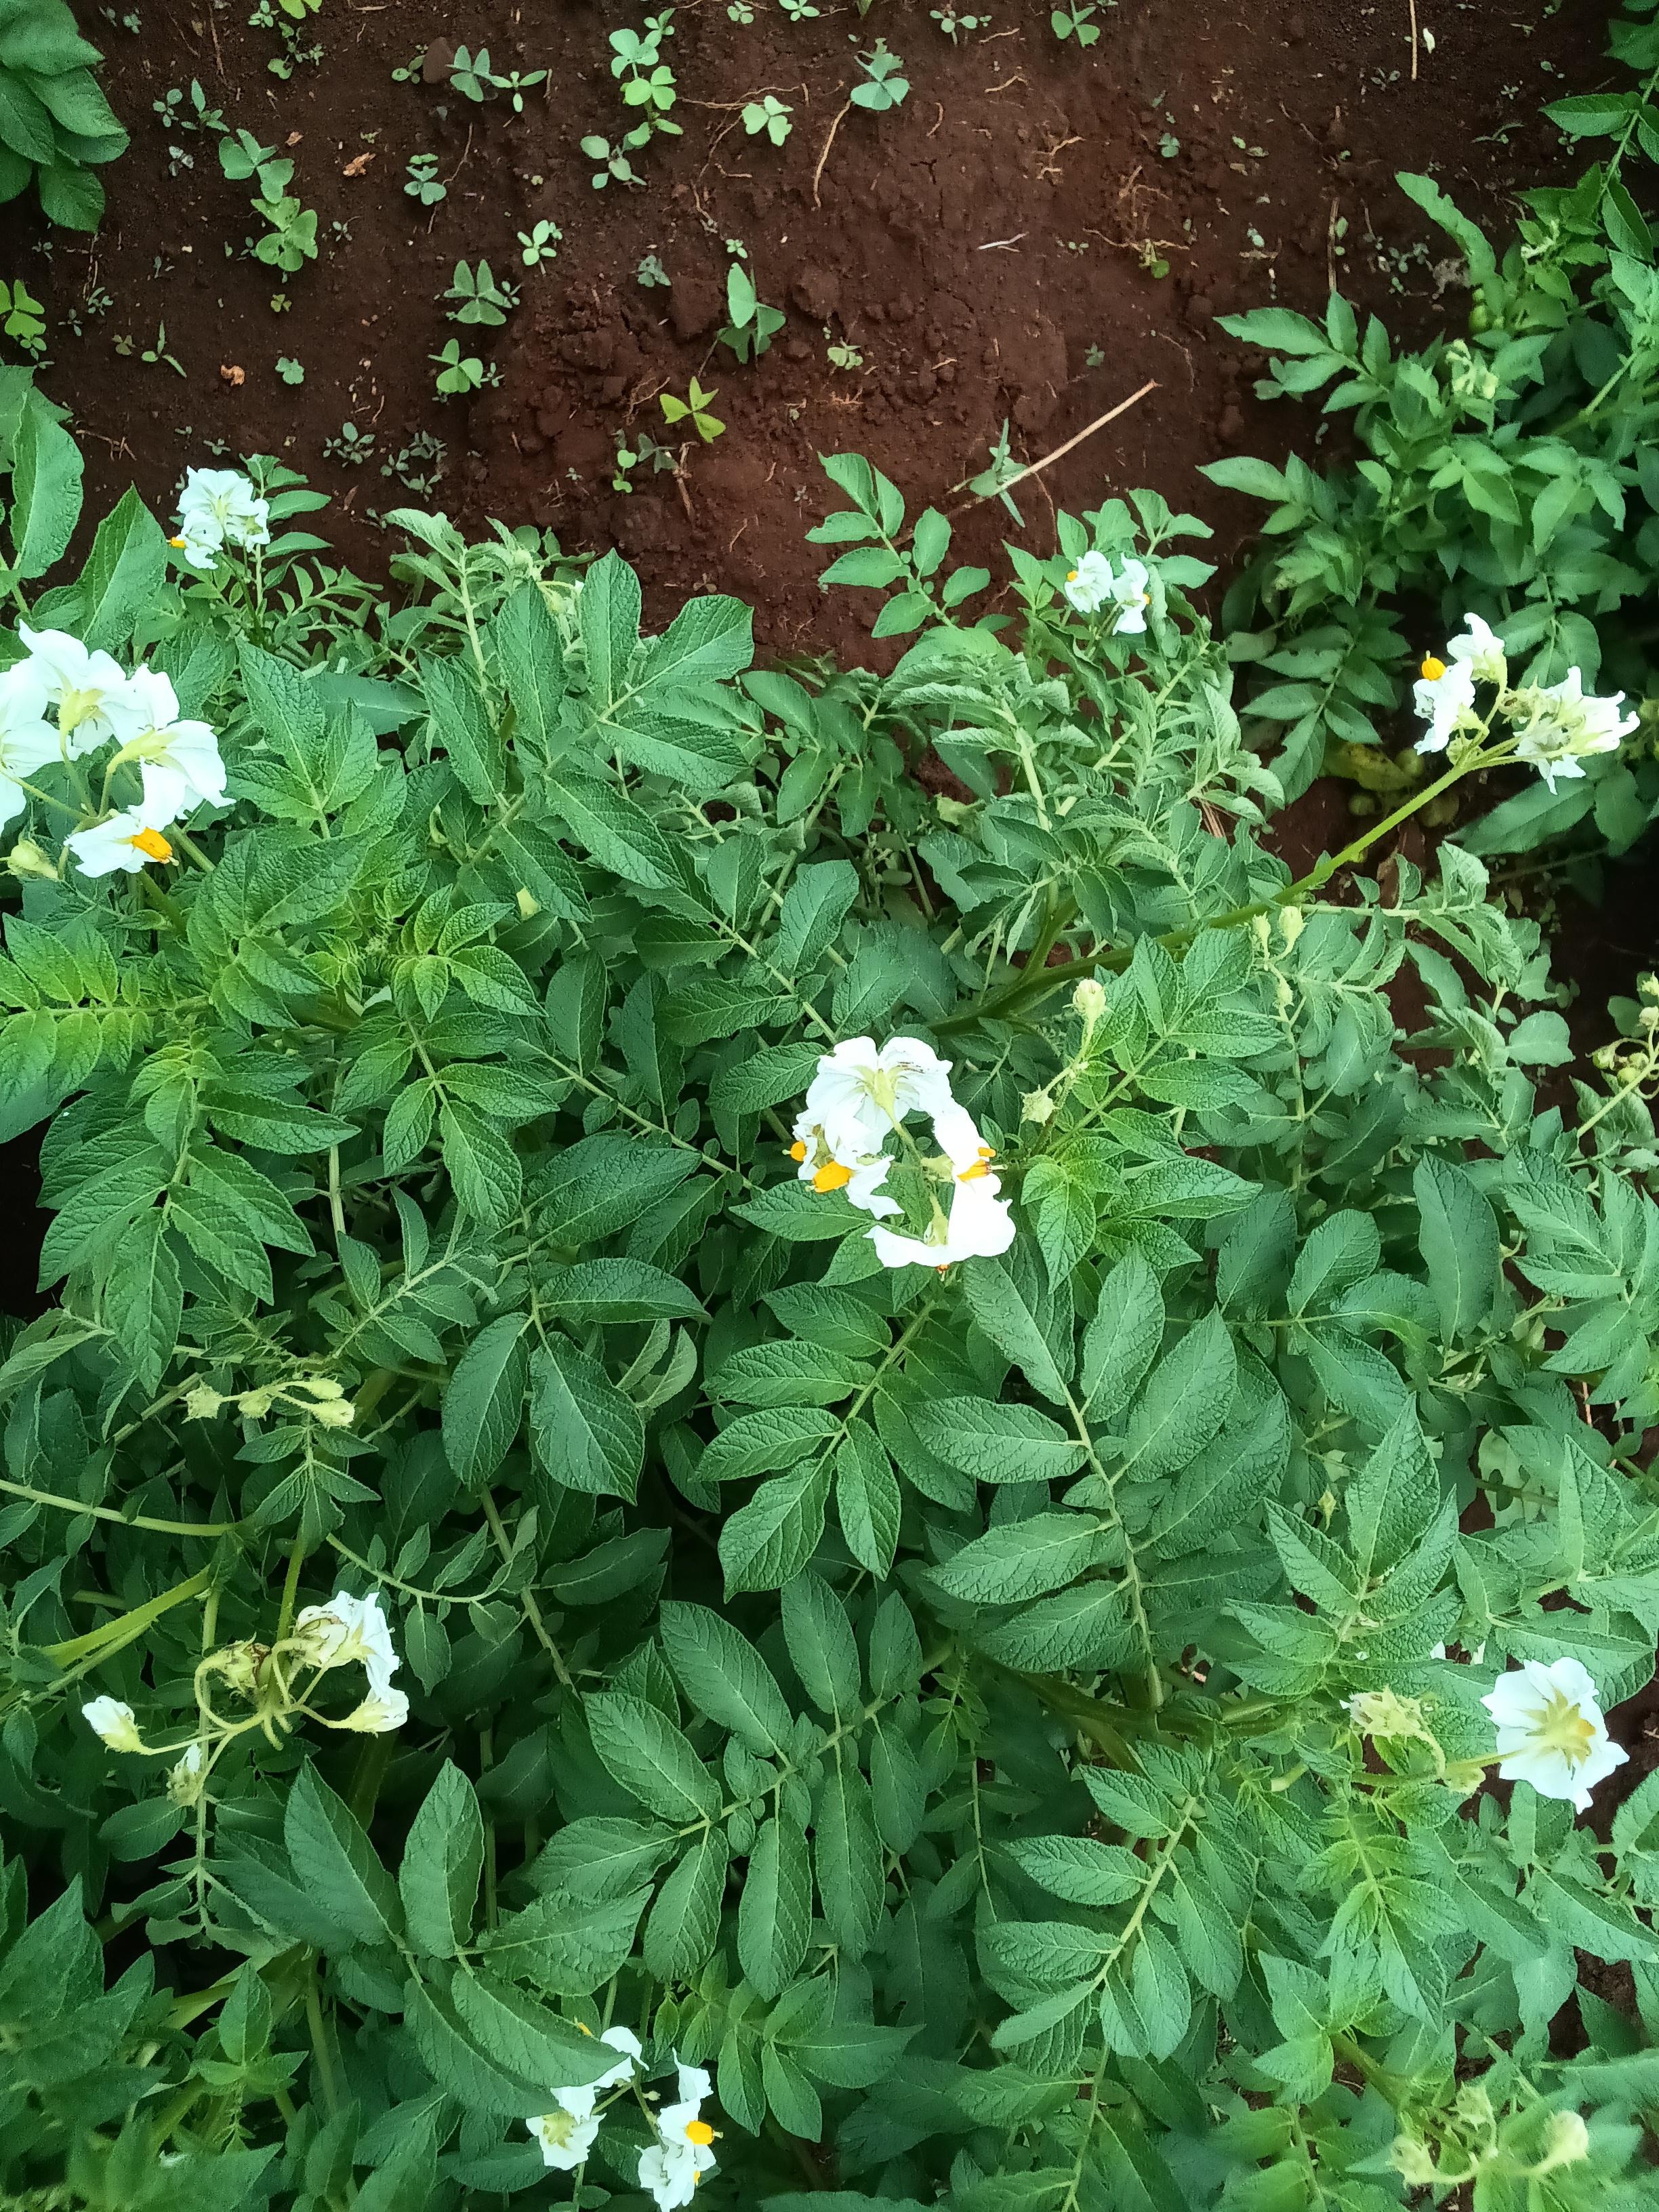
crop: potato
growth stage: flowering
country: Kenya
